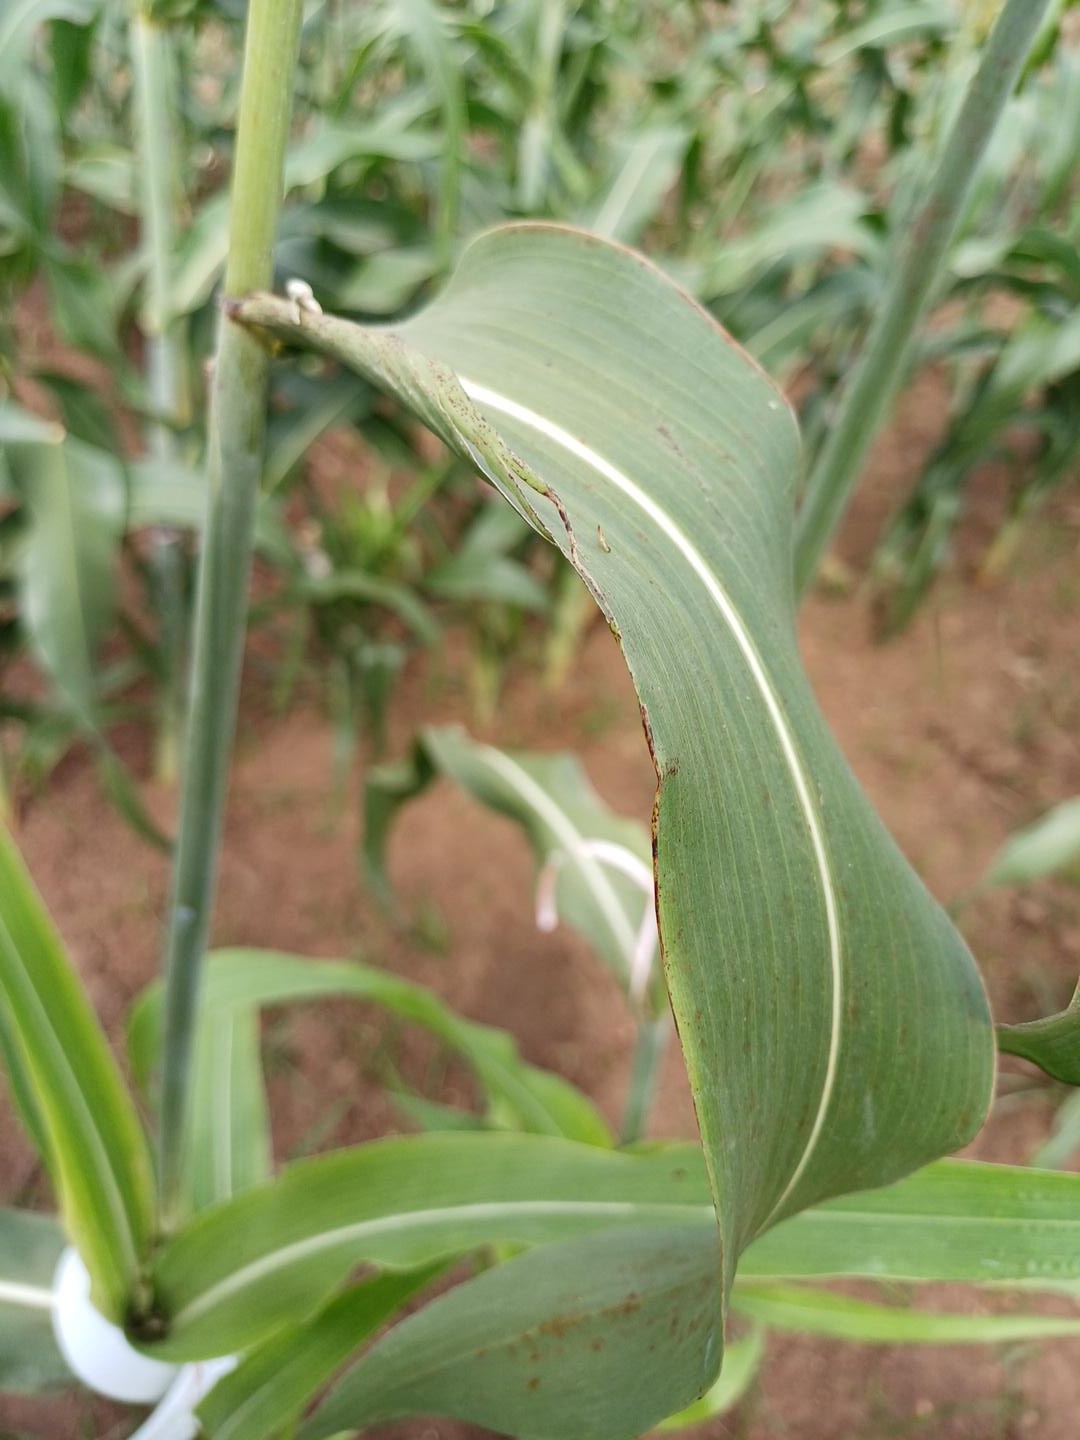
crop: sorghum
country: Kenya
